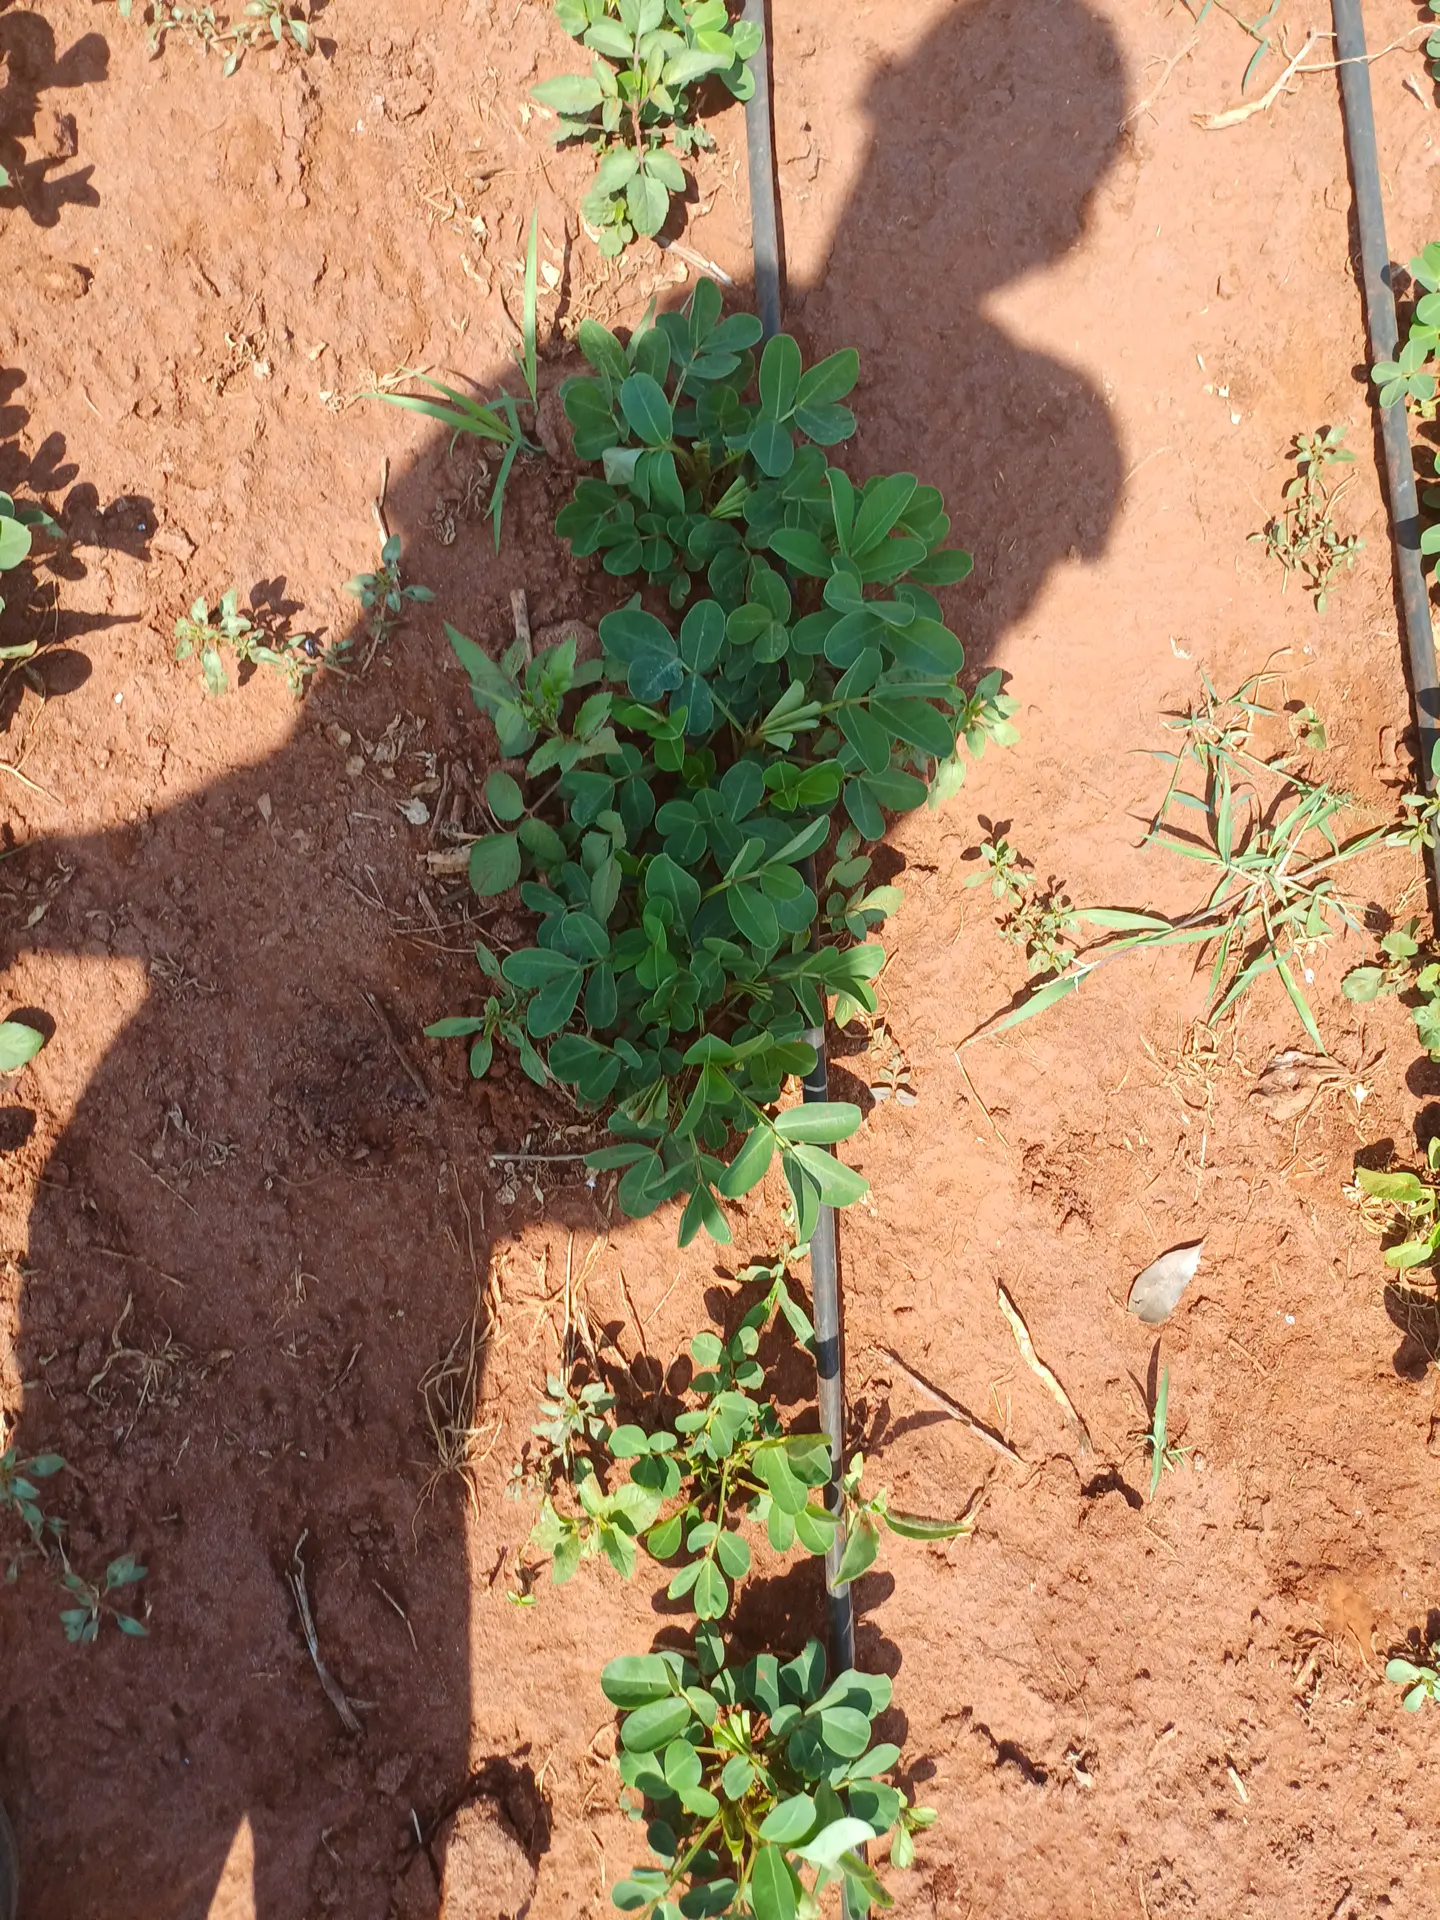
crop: groundnut
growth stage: vegetative
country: Kenya
